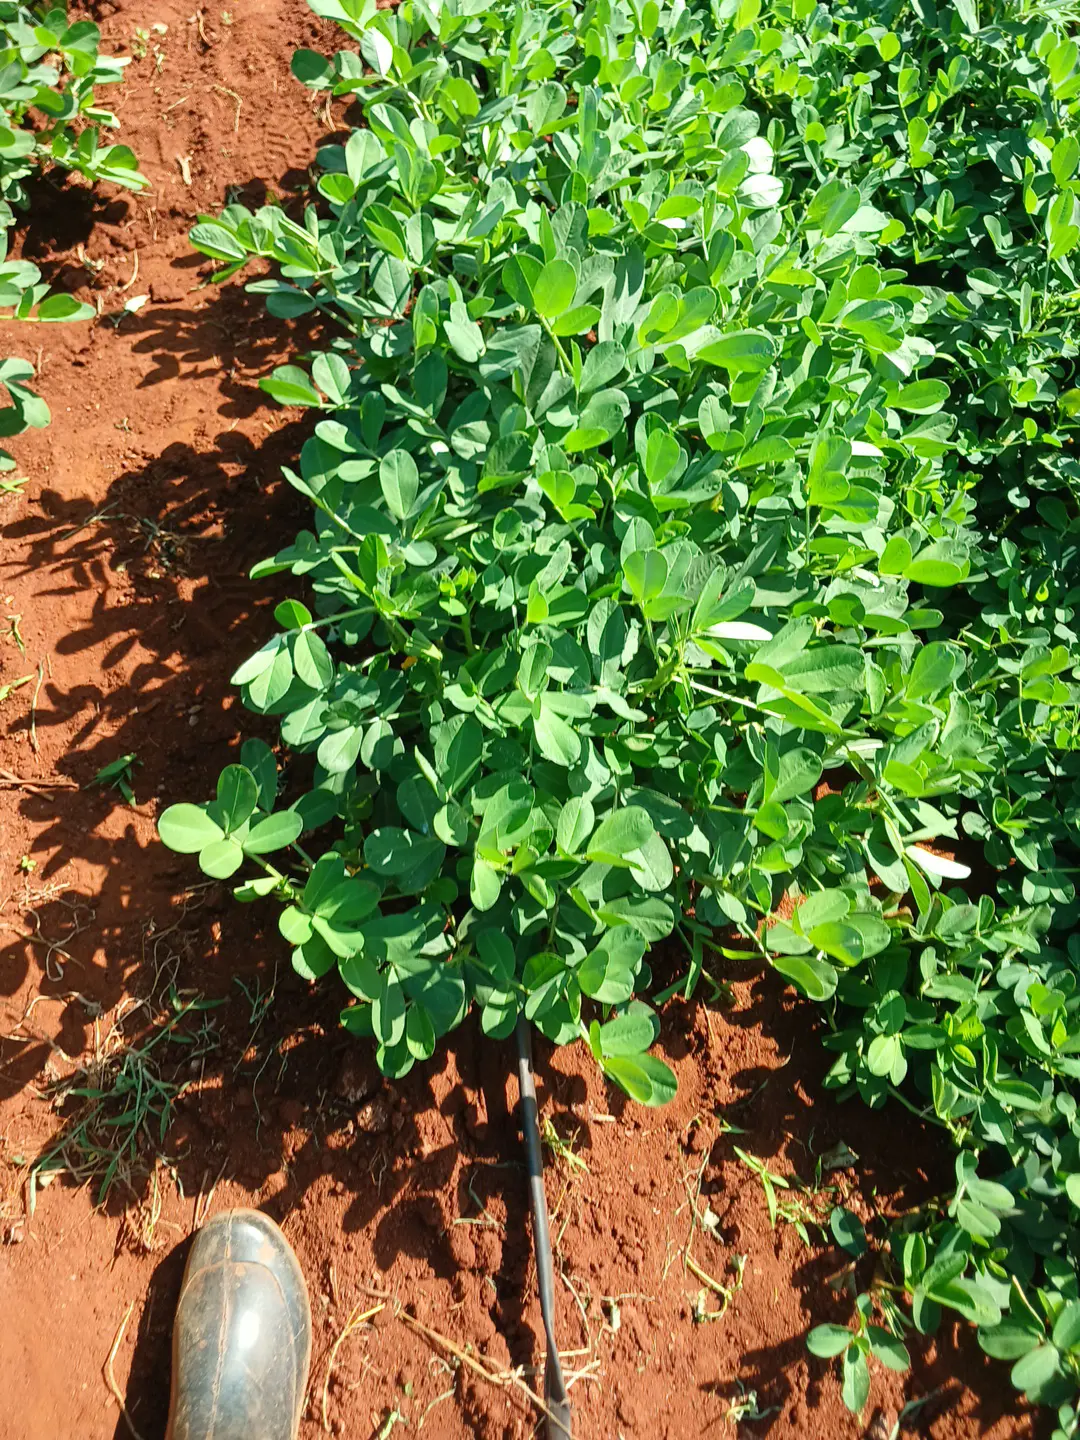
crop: groundnut
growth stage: flowering
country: Kenya
